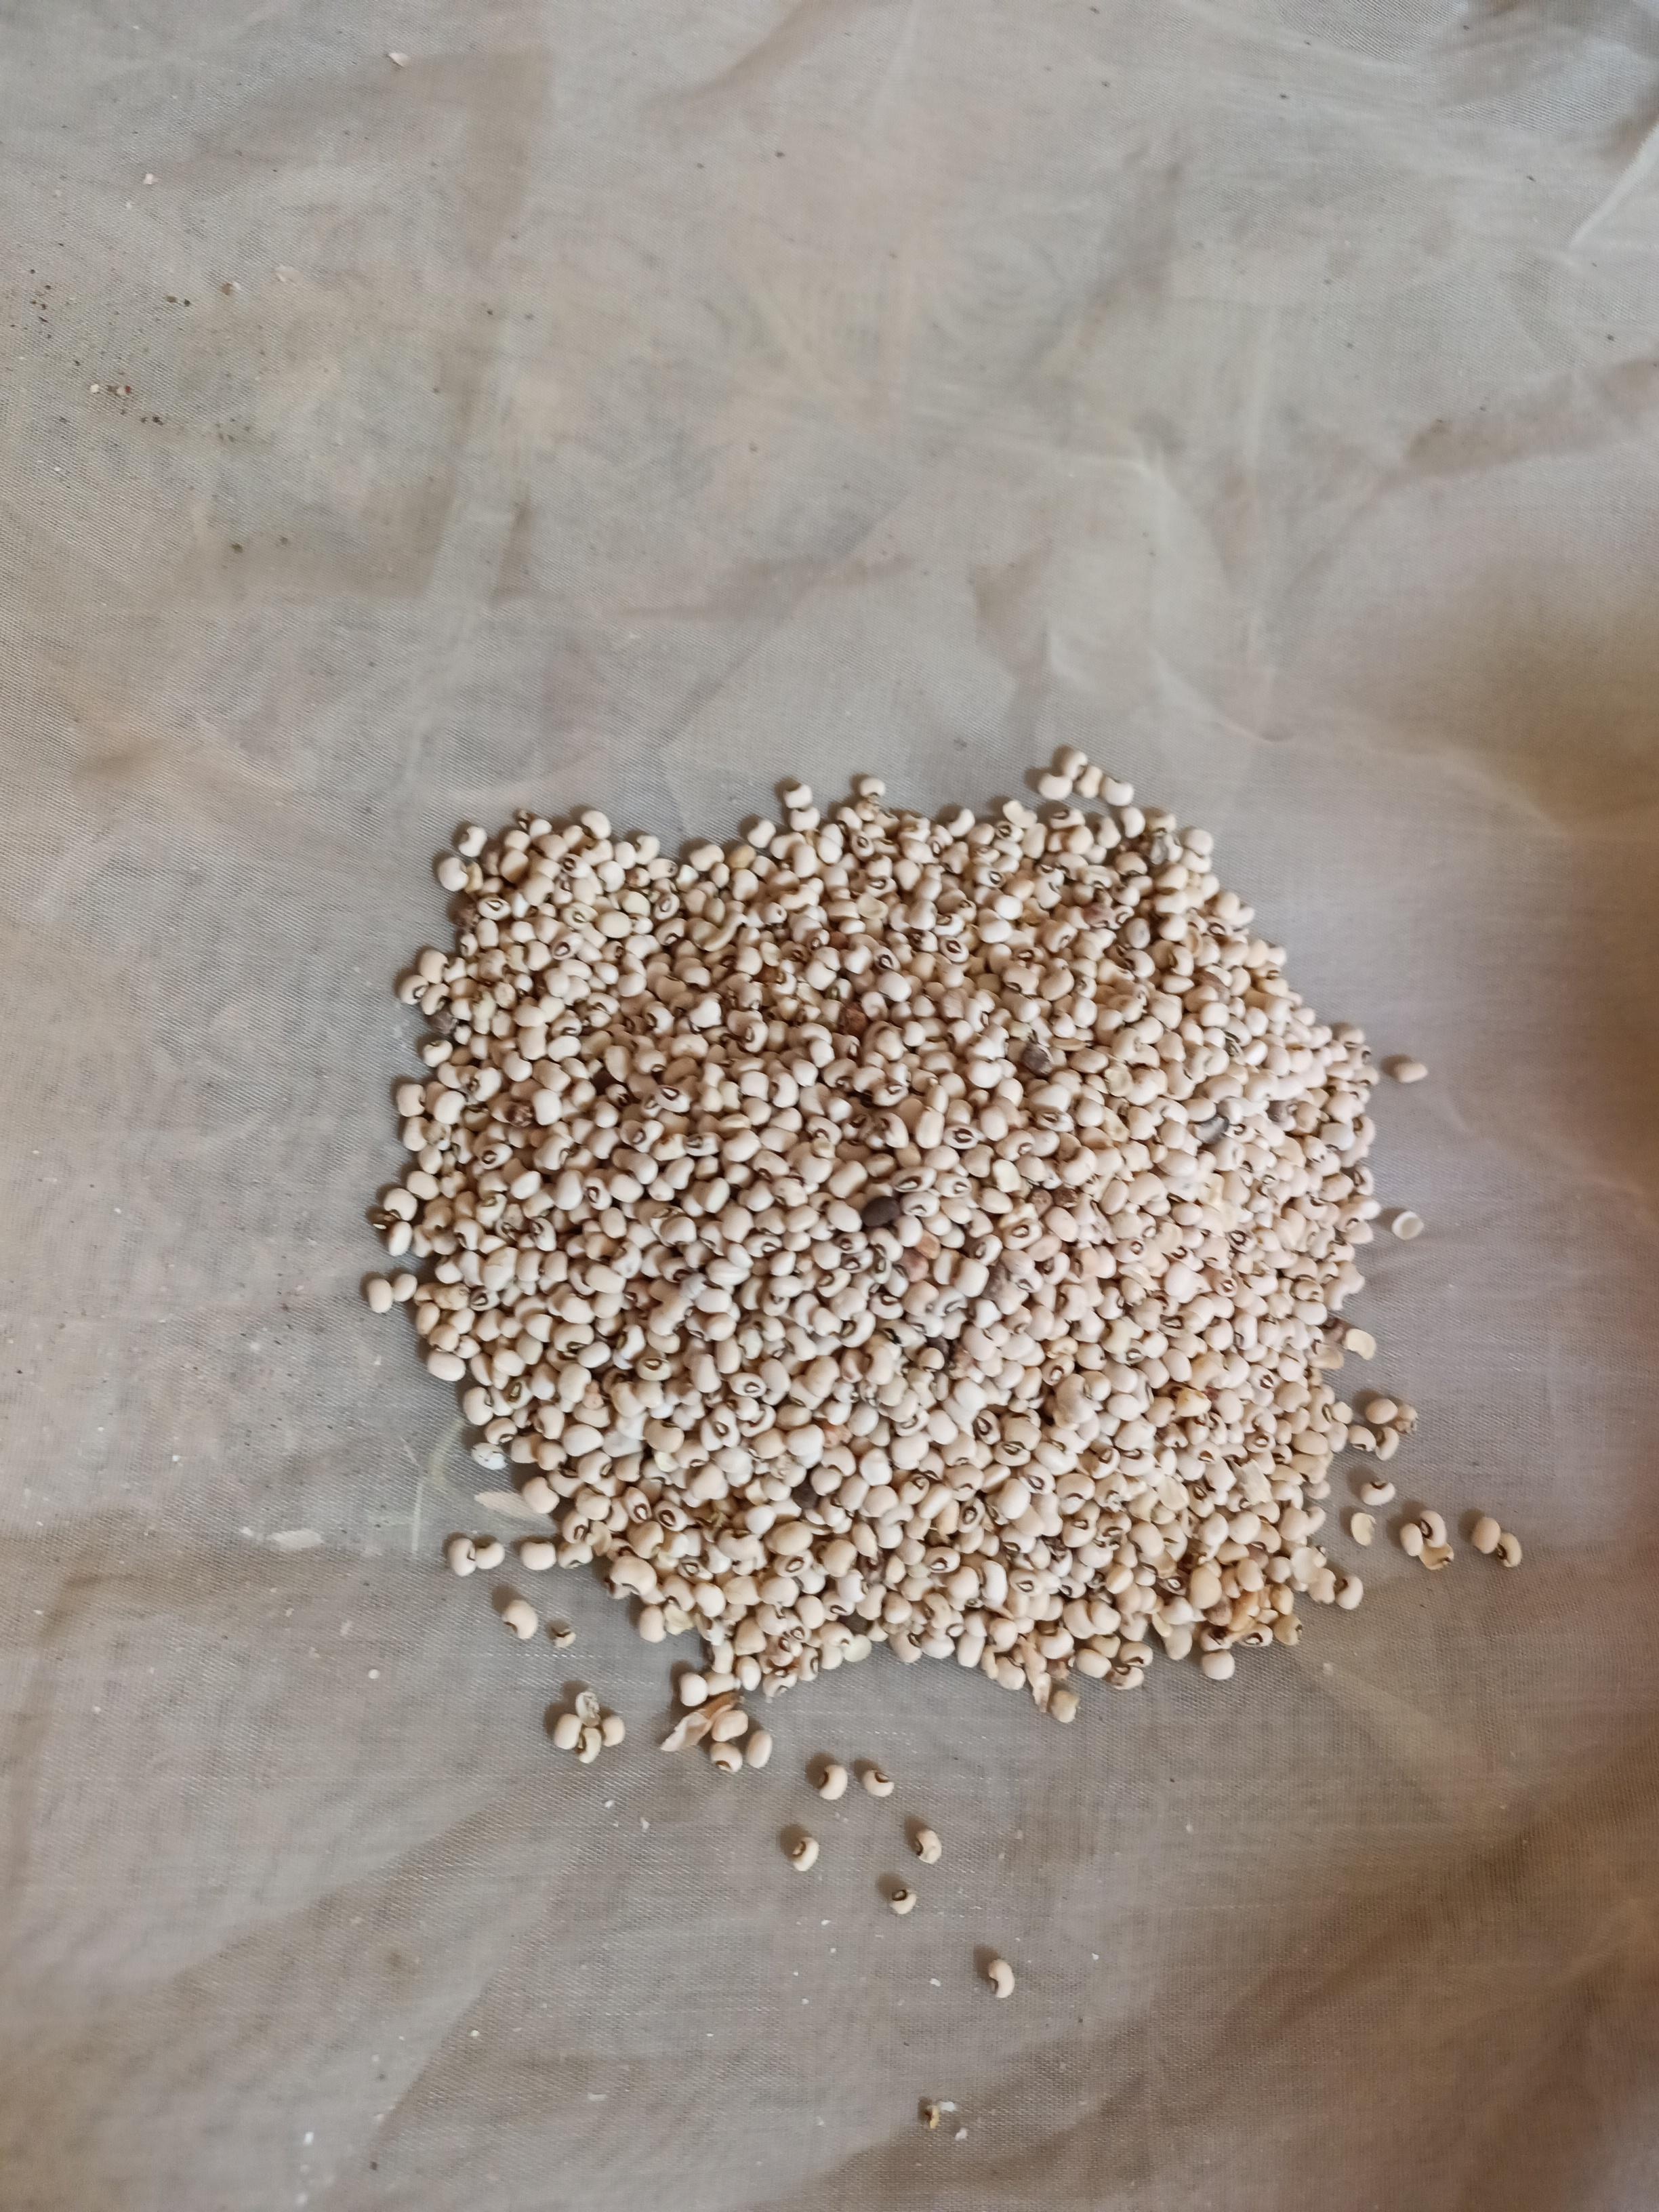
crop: cowpea
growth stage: harvest
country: Nigeria
